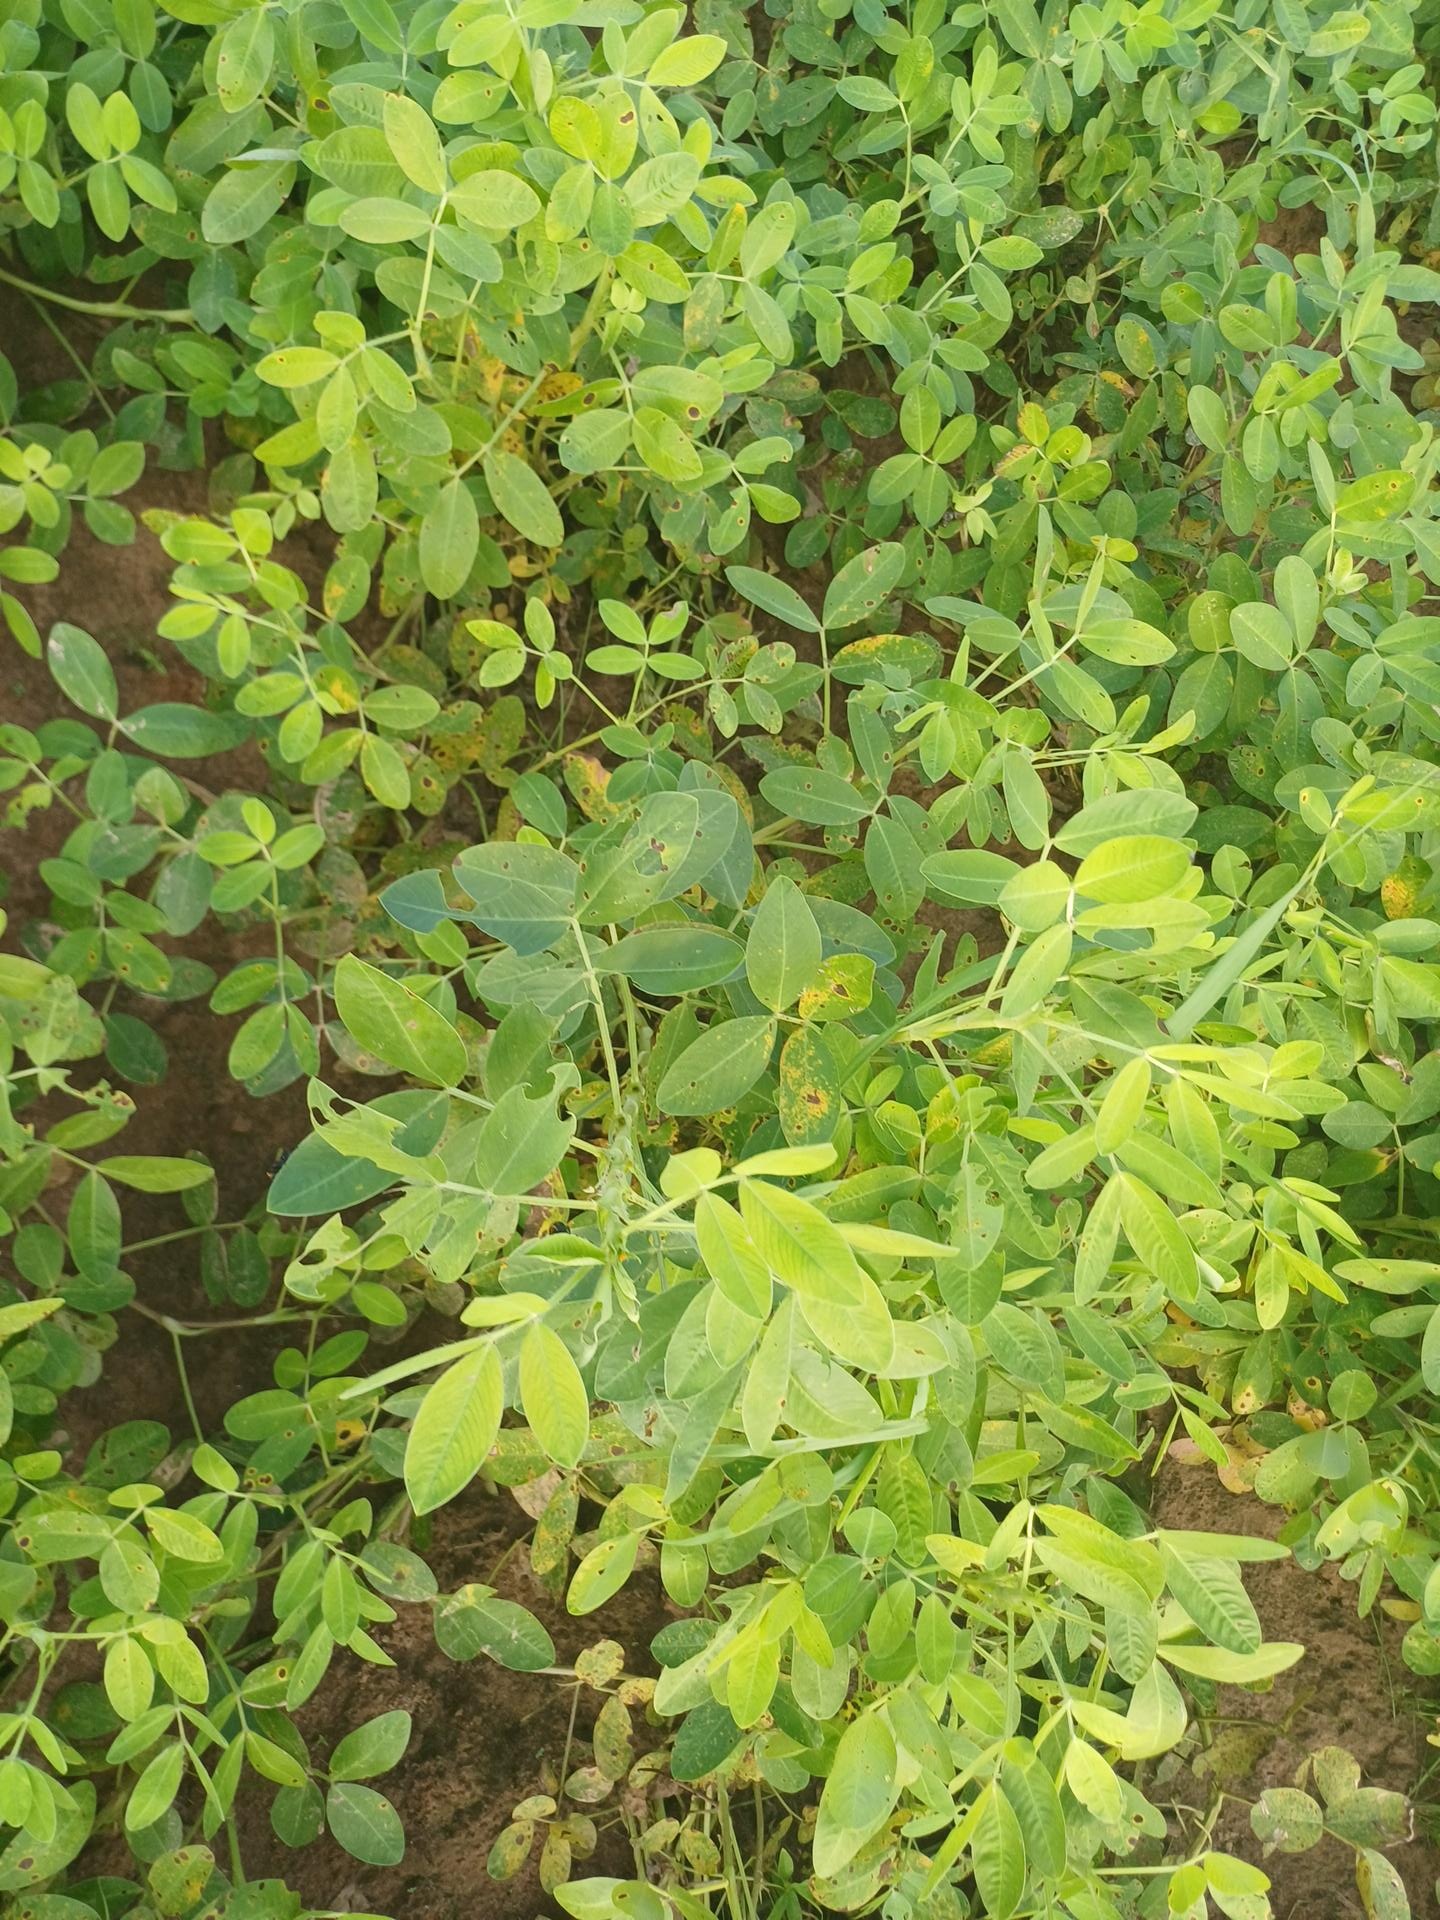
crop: groundnut
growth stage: flowering
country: Senegal
